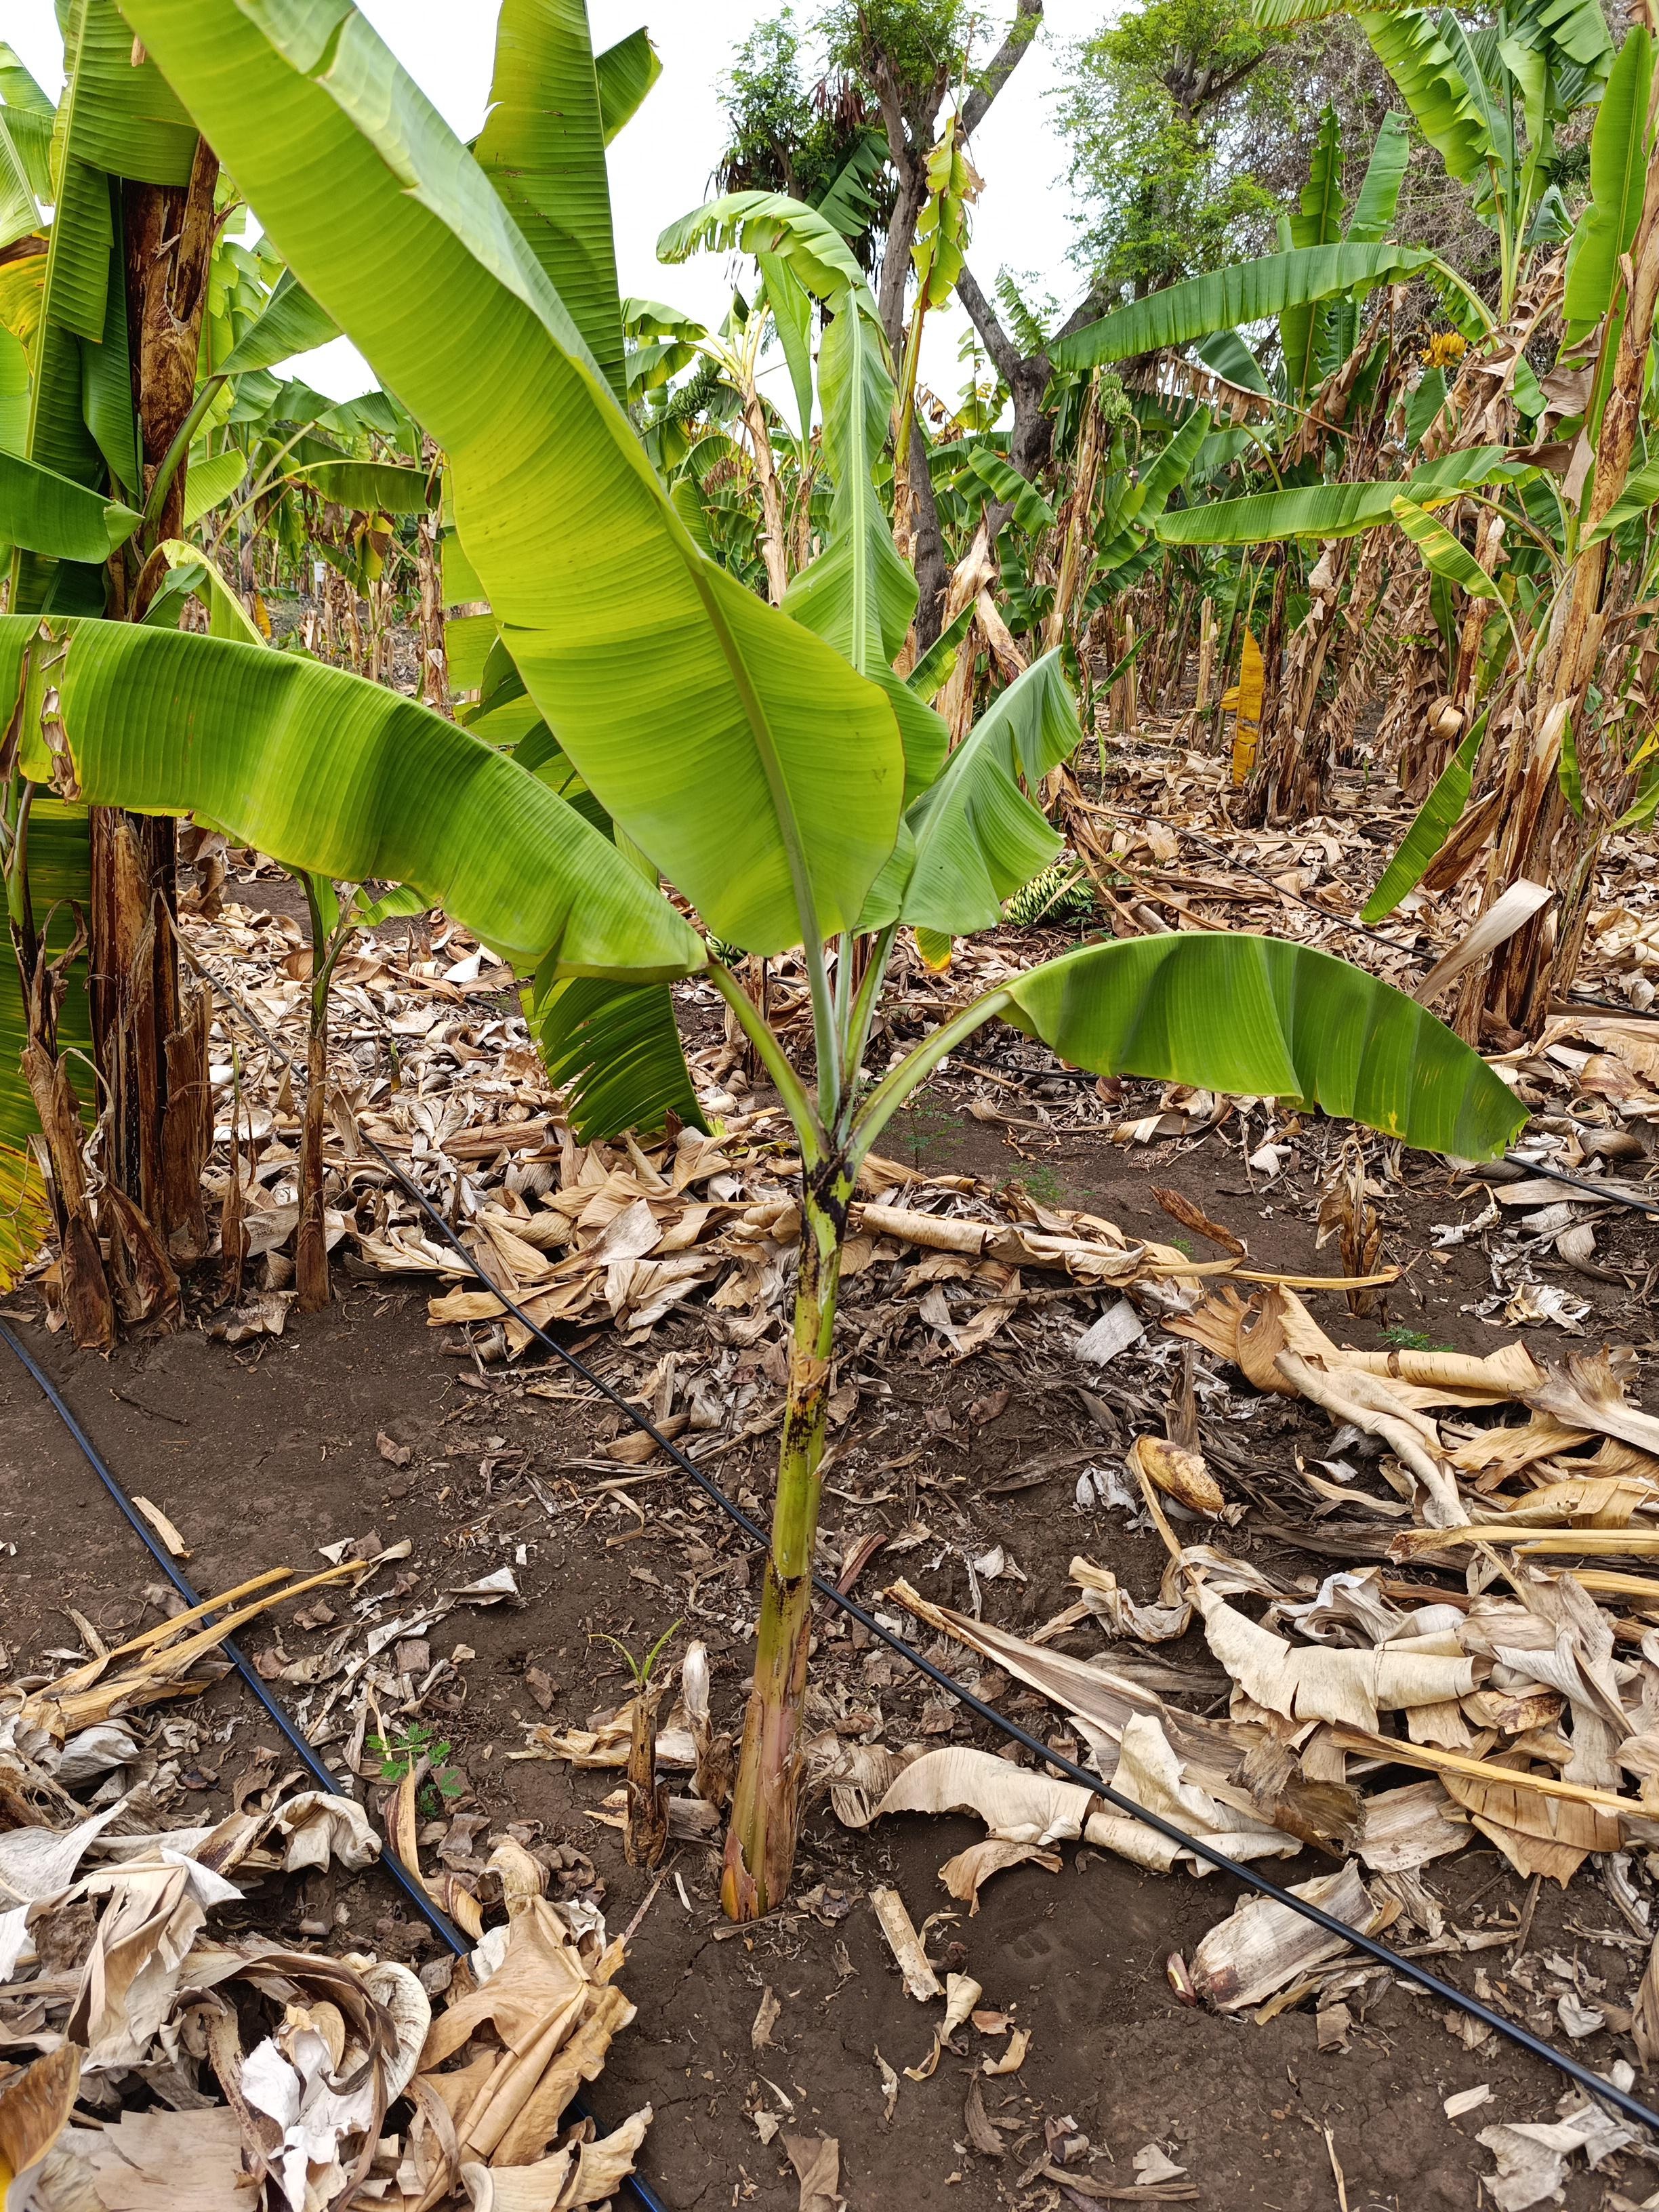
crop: banana
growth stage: vegetative
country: Tanzania
